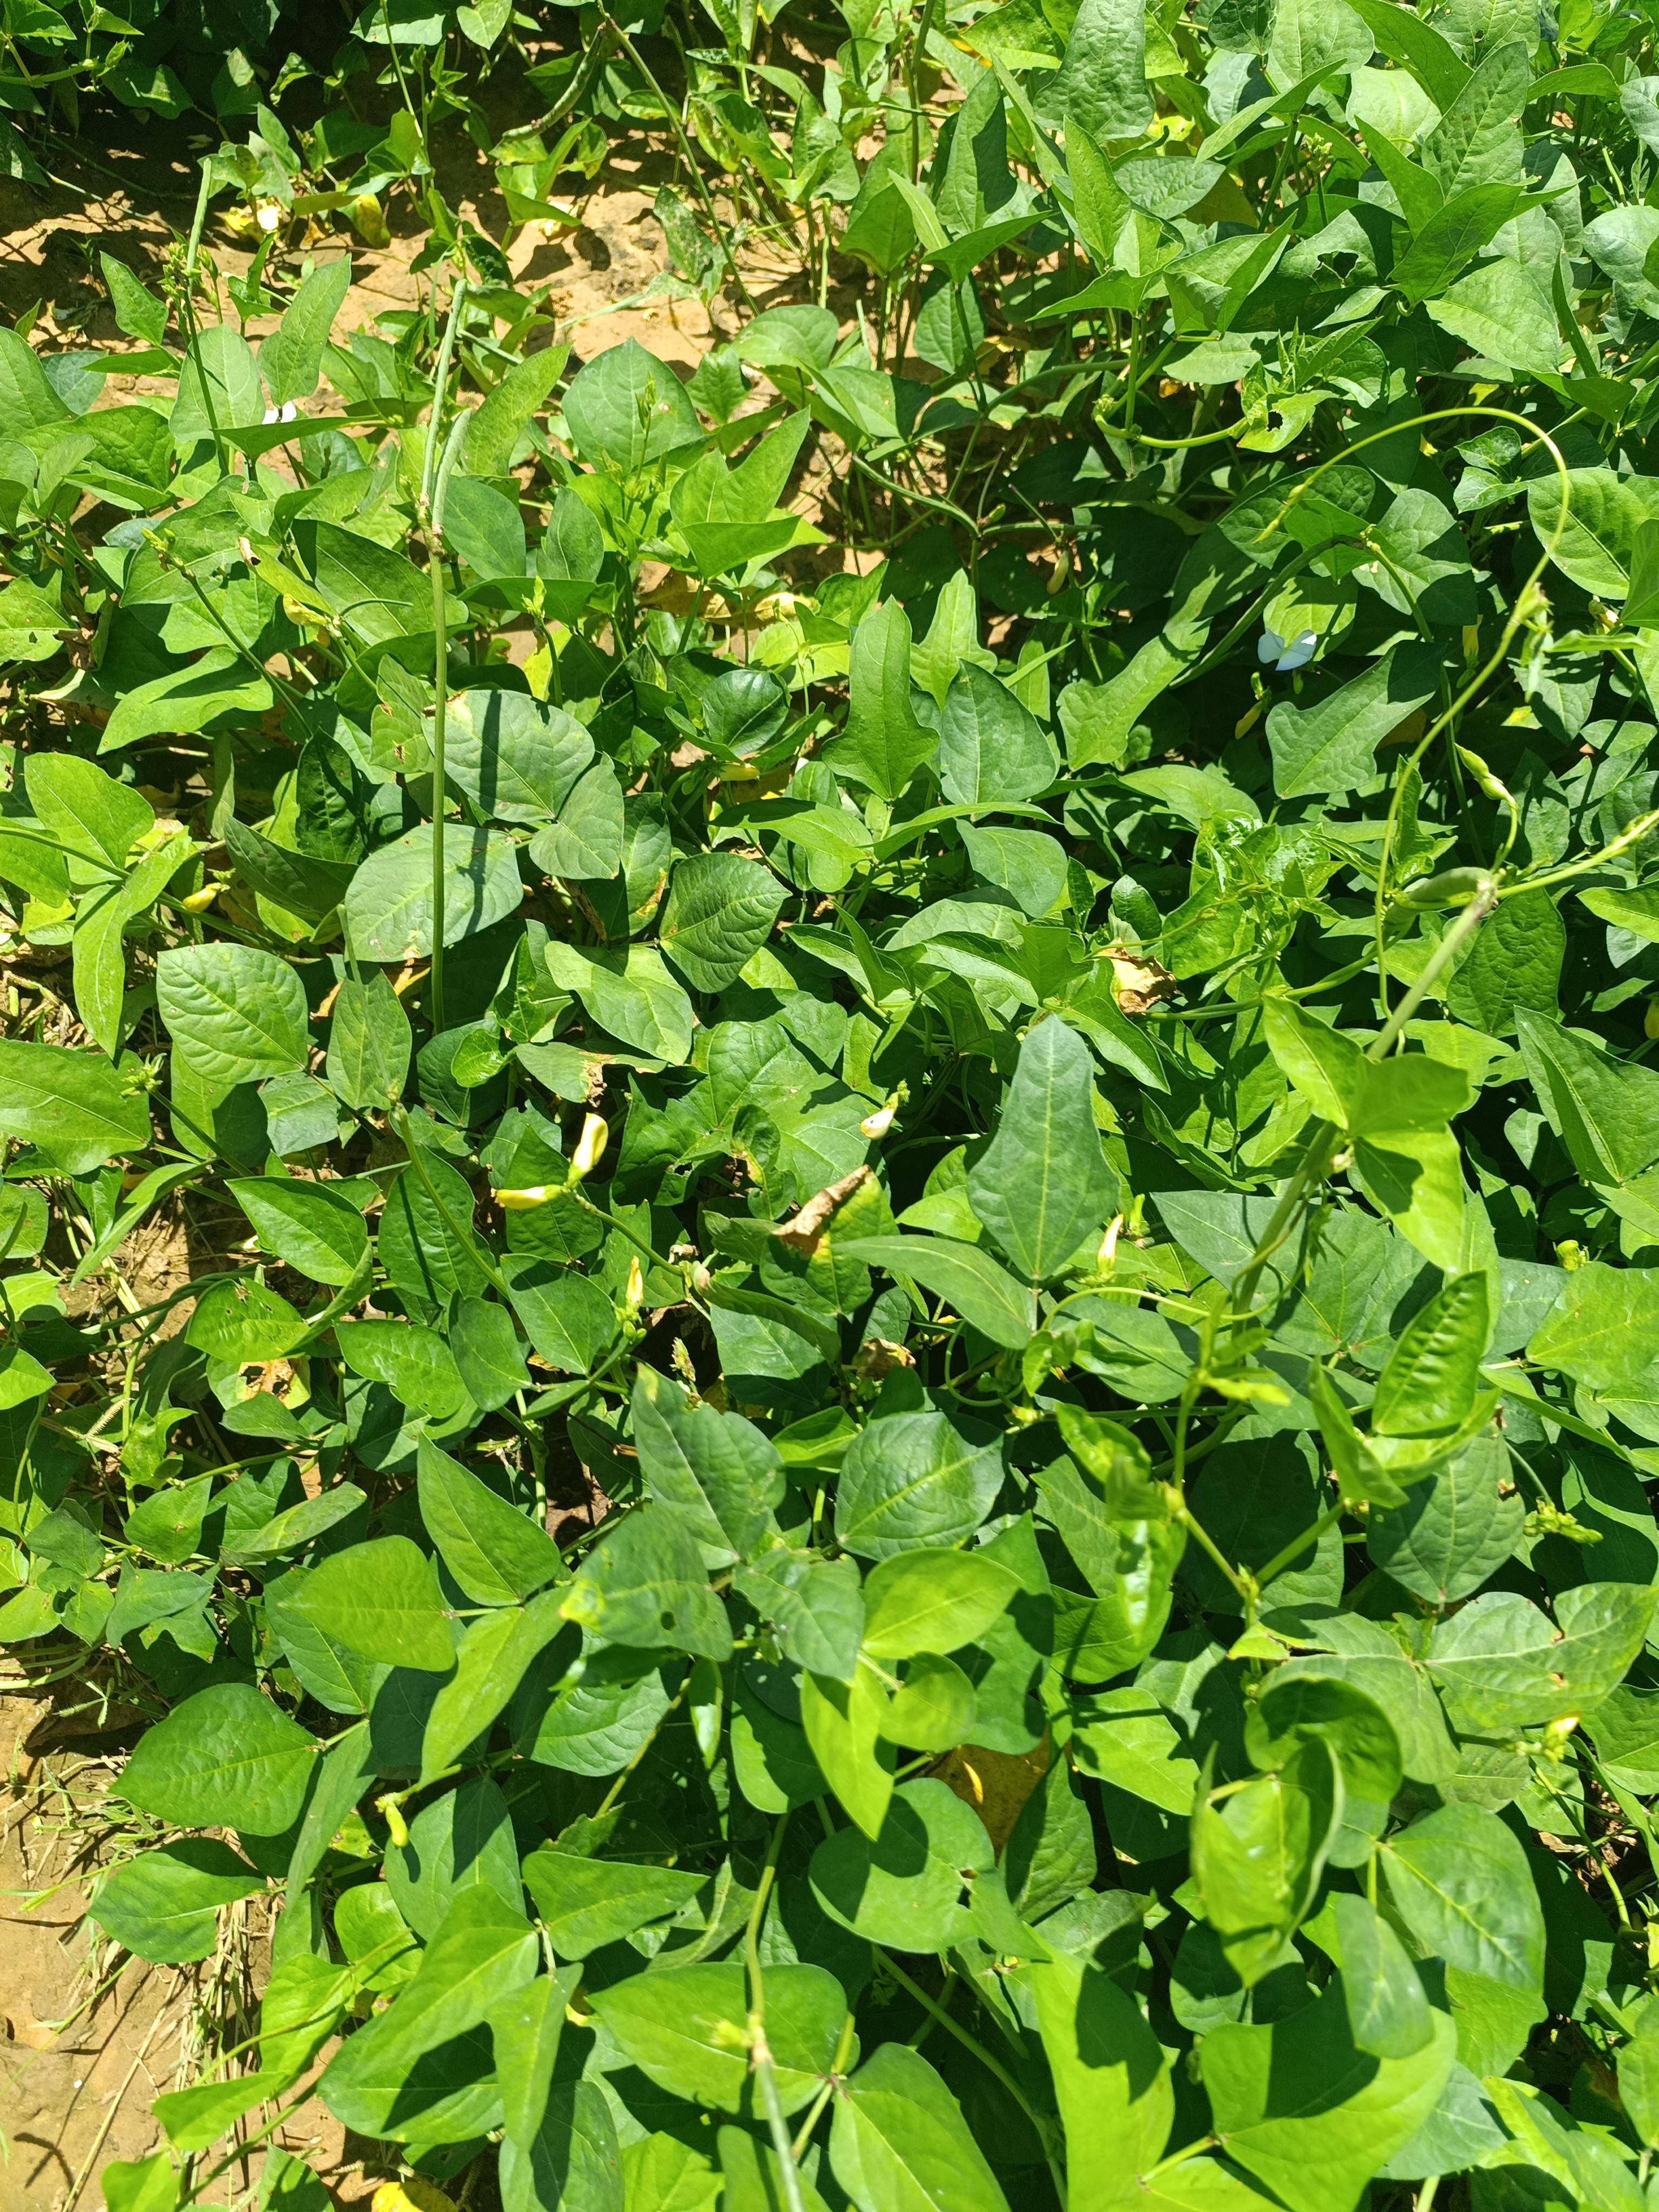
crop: cowpea
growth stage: development pod
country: Nigeria
